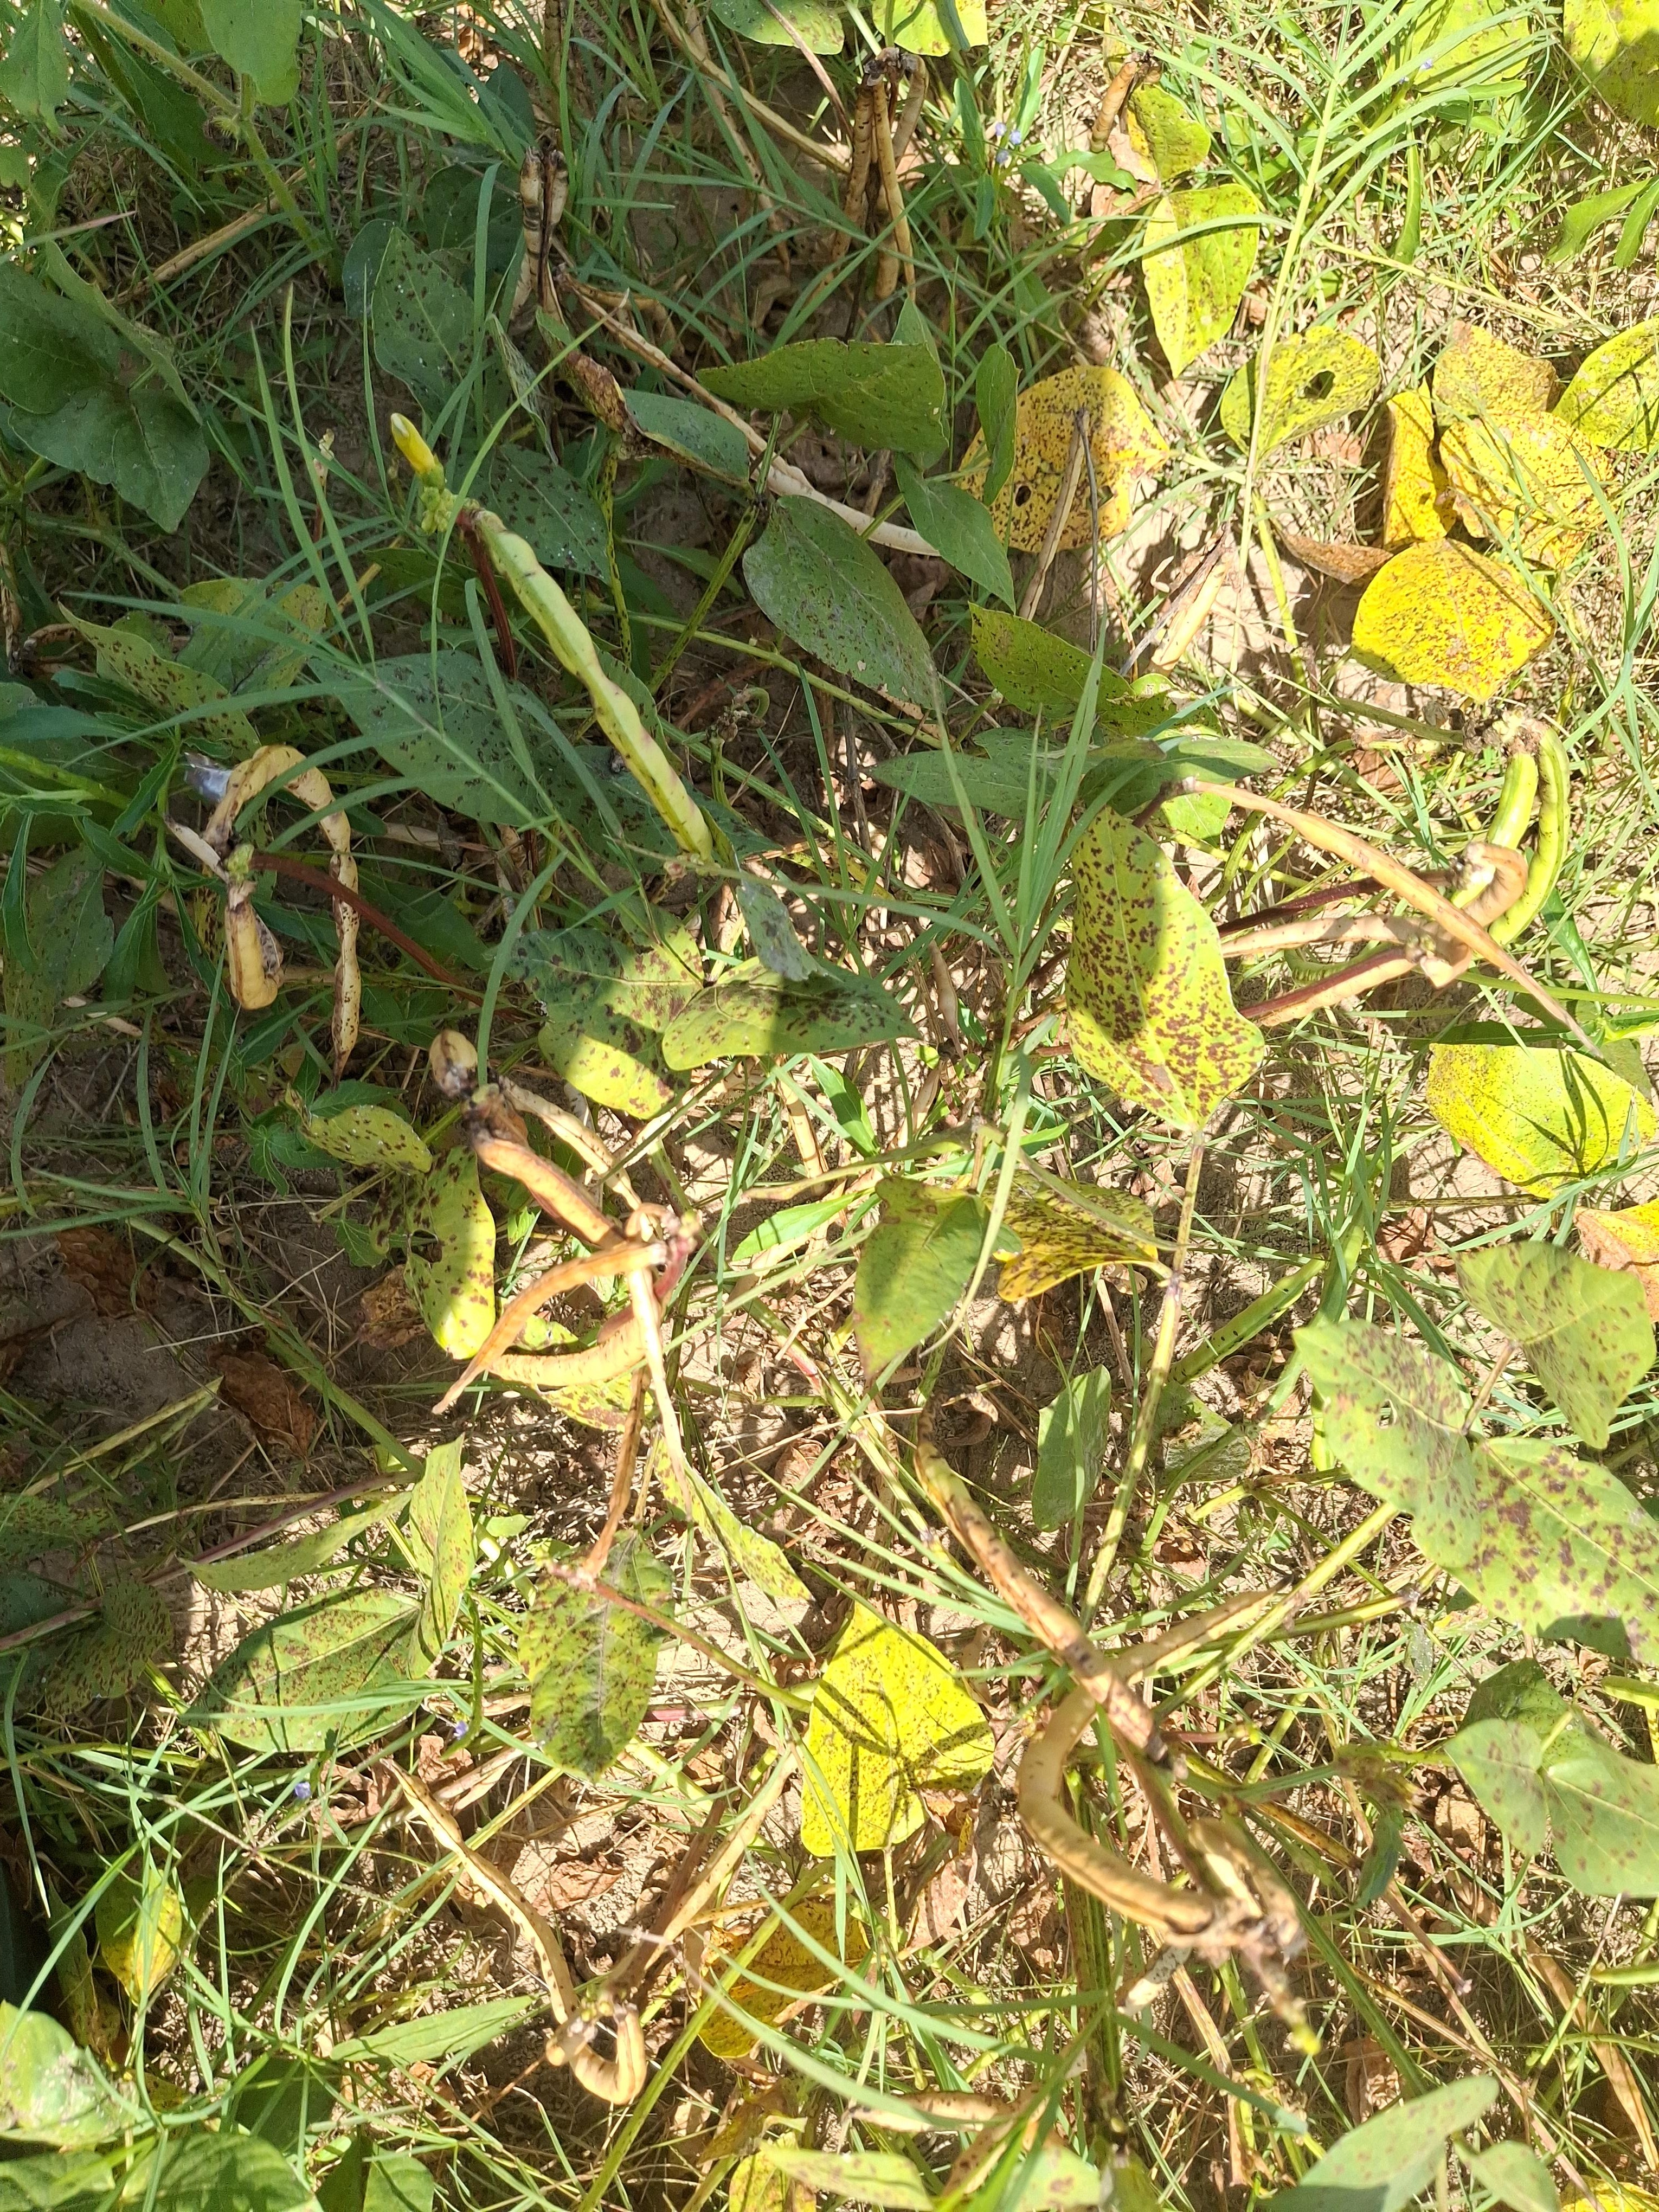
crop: cowpea
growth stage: maturity
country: Nigeria
